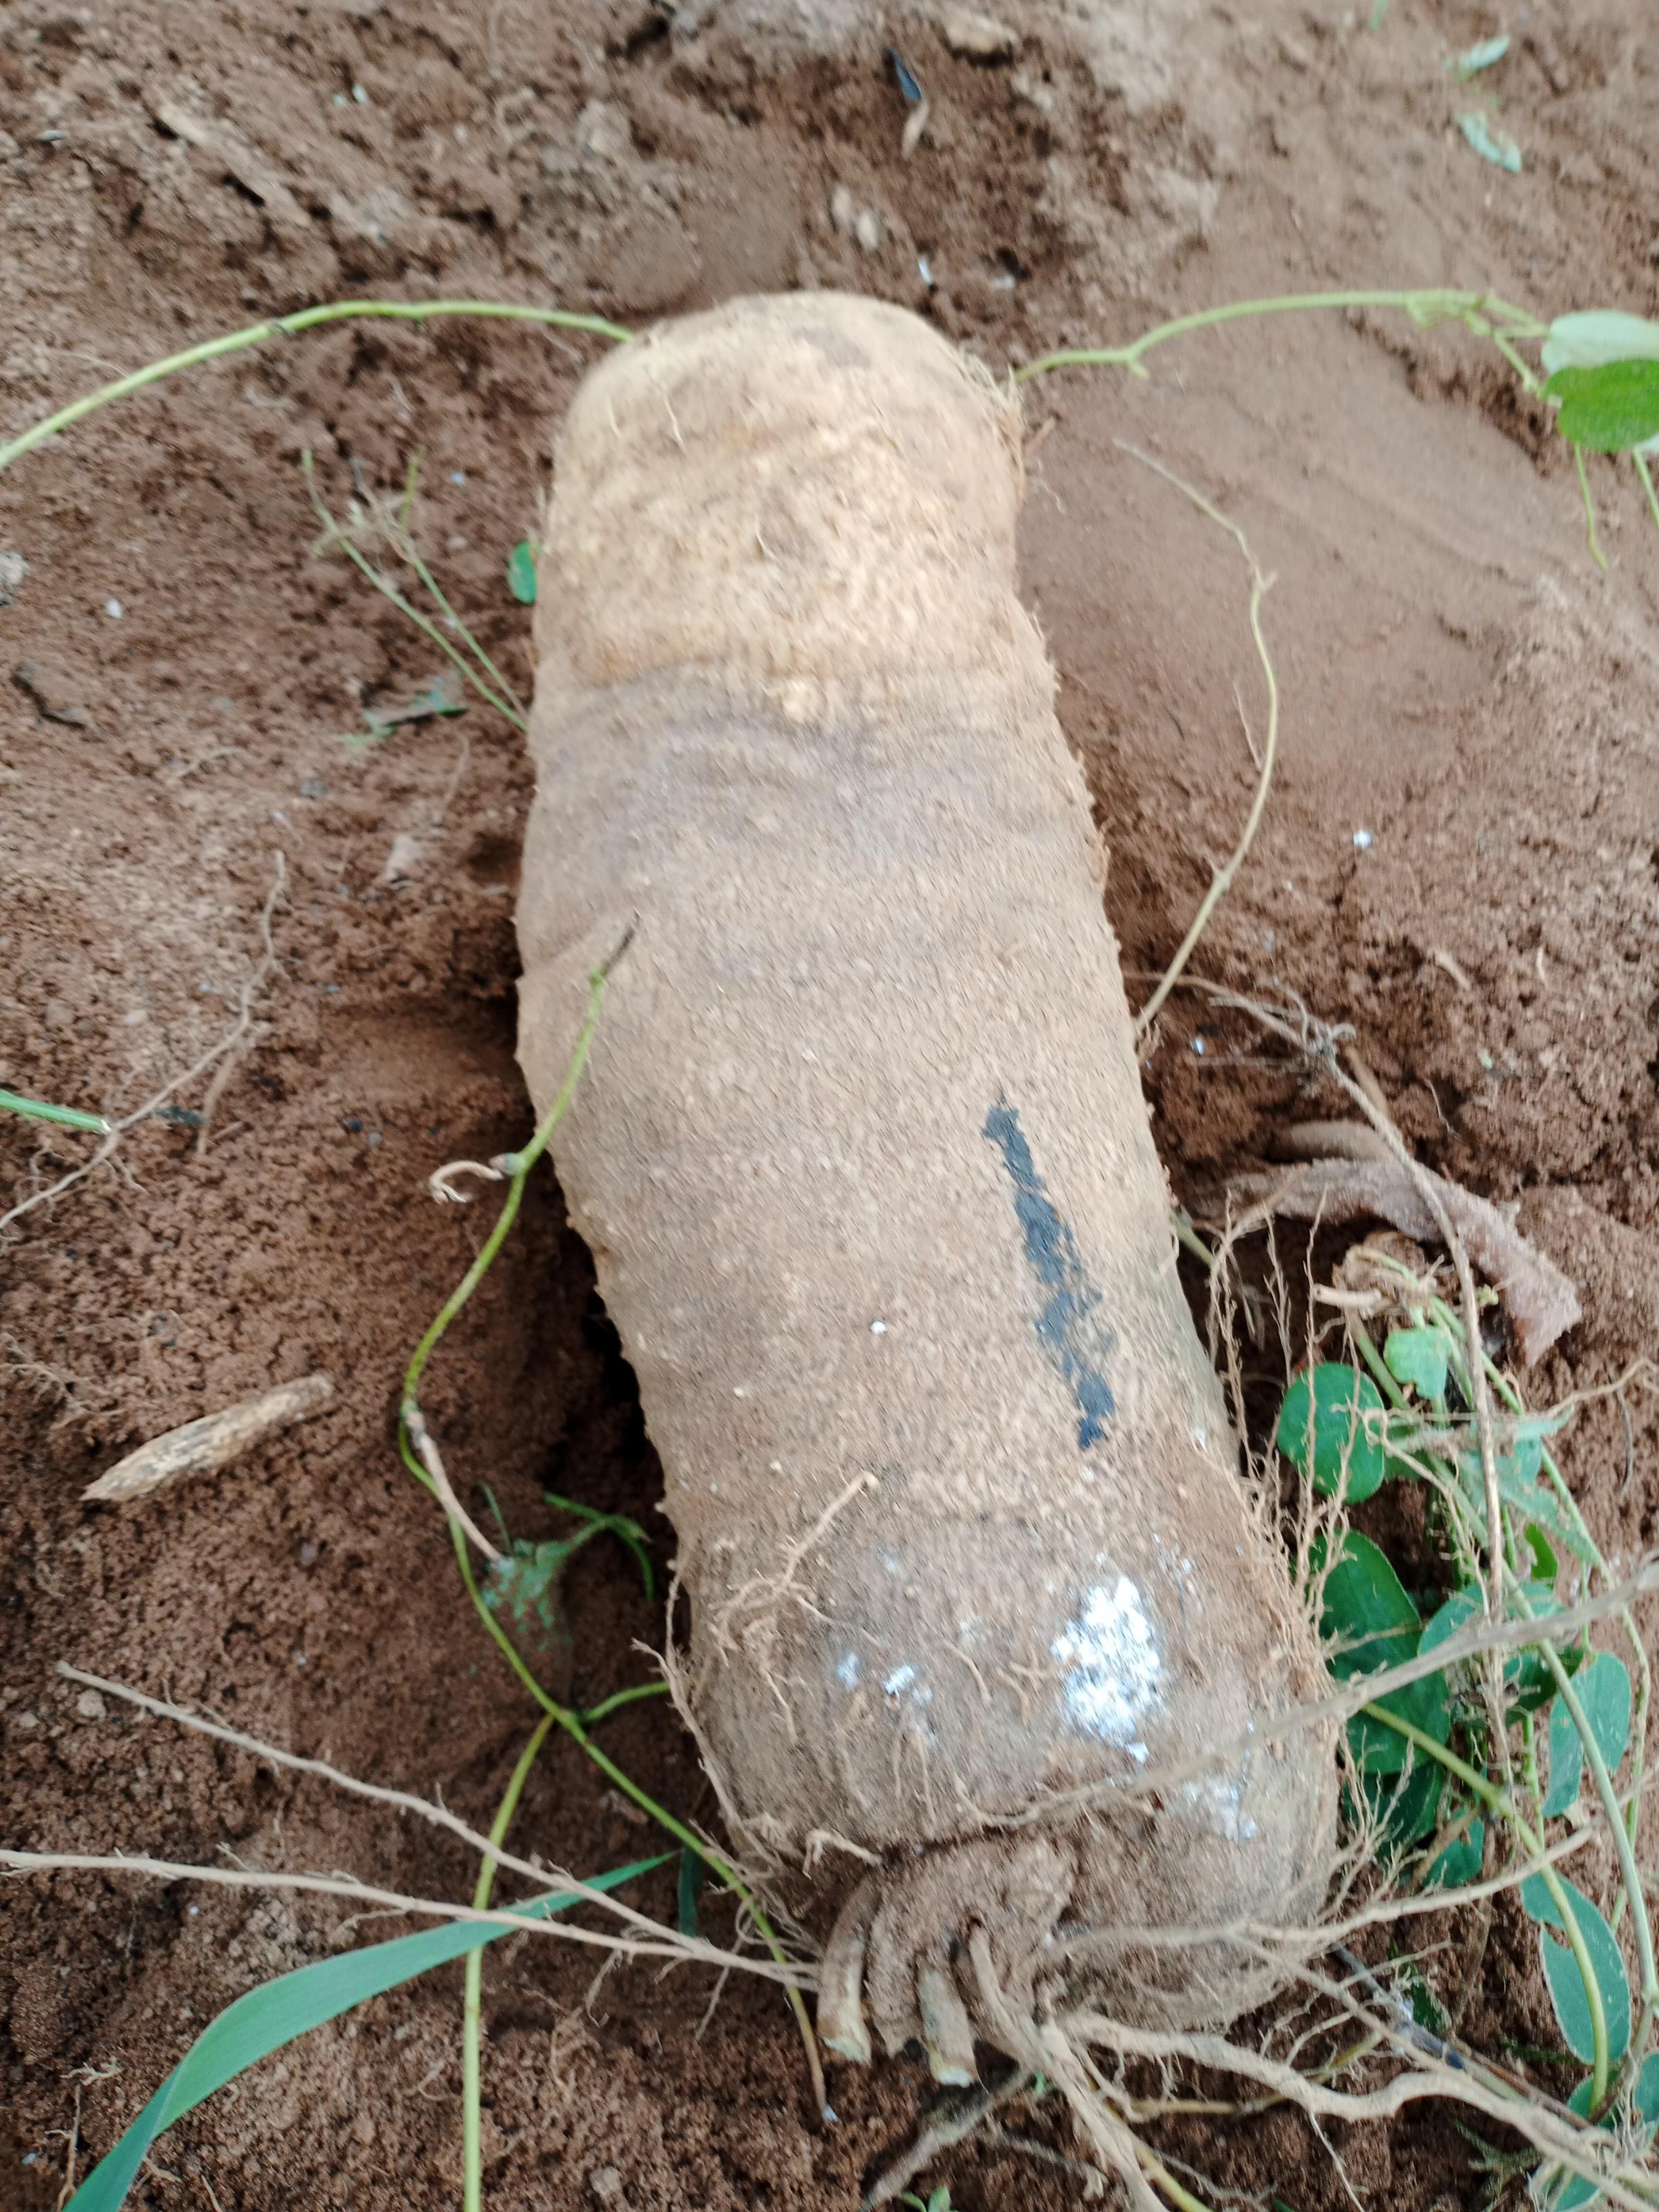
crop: yam
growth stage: harvest
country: Nigeria
